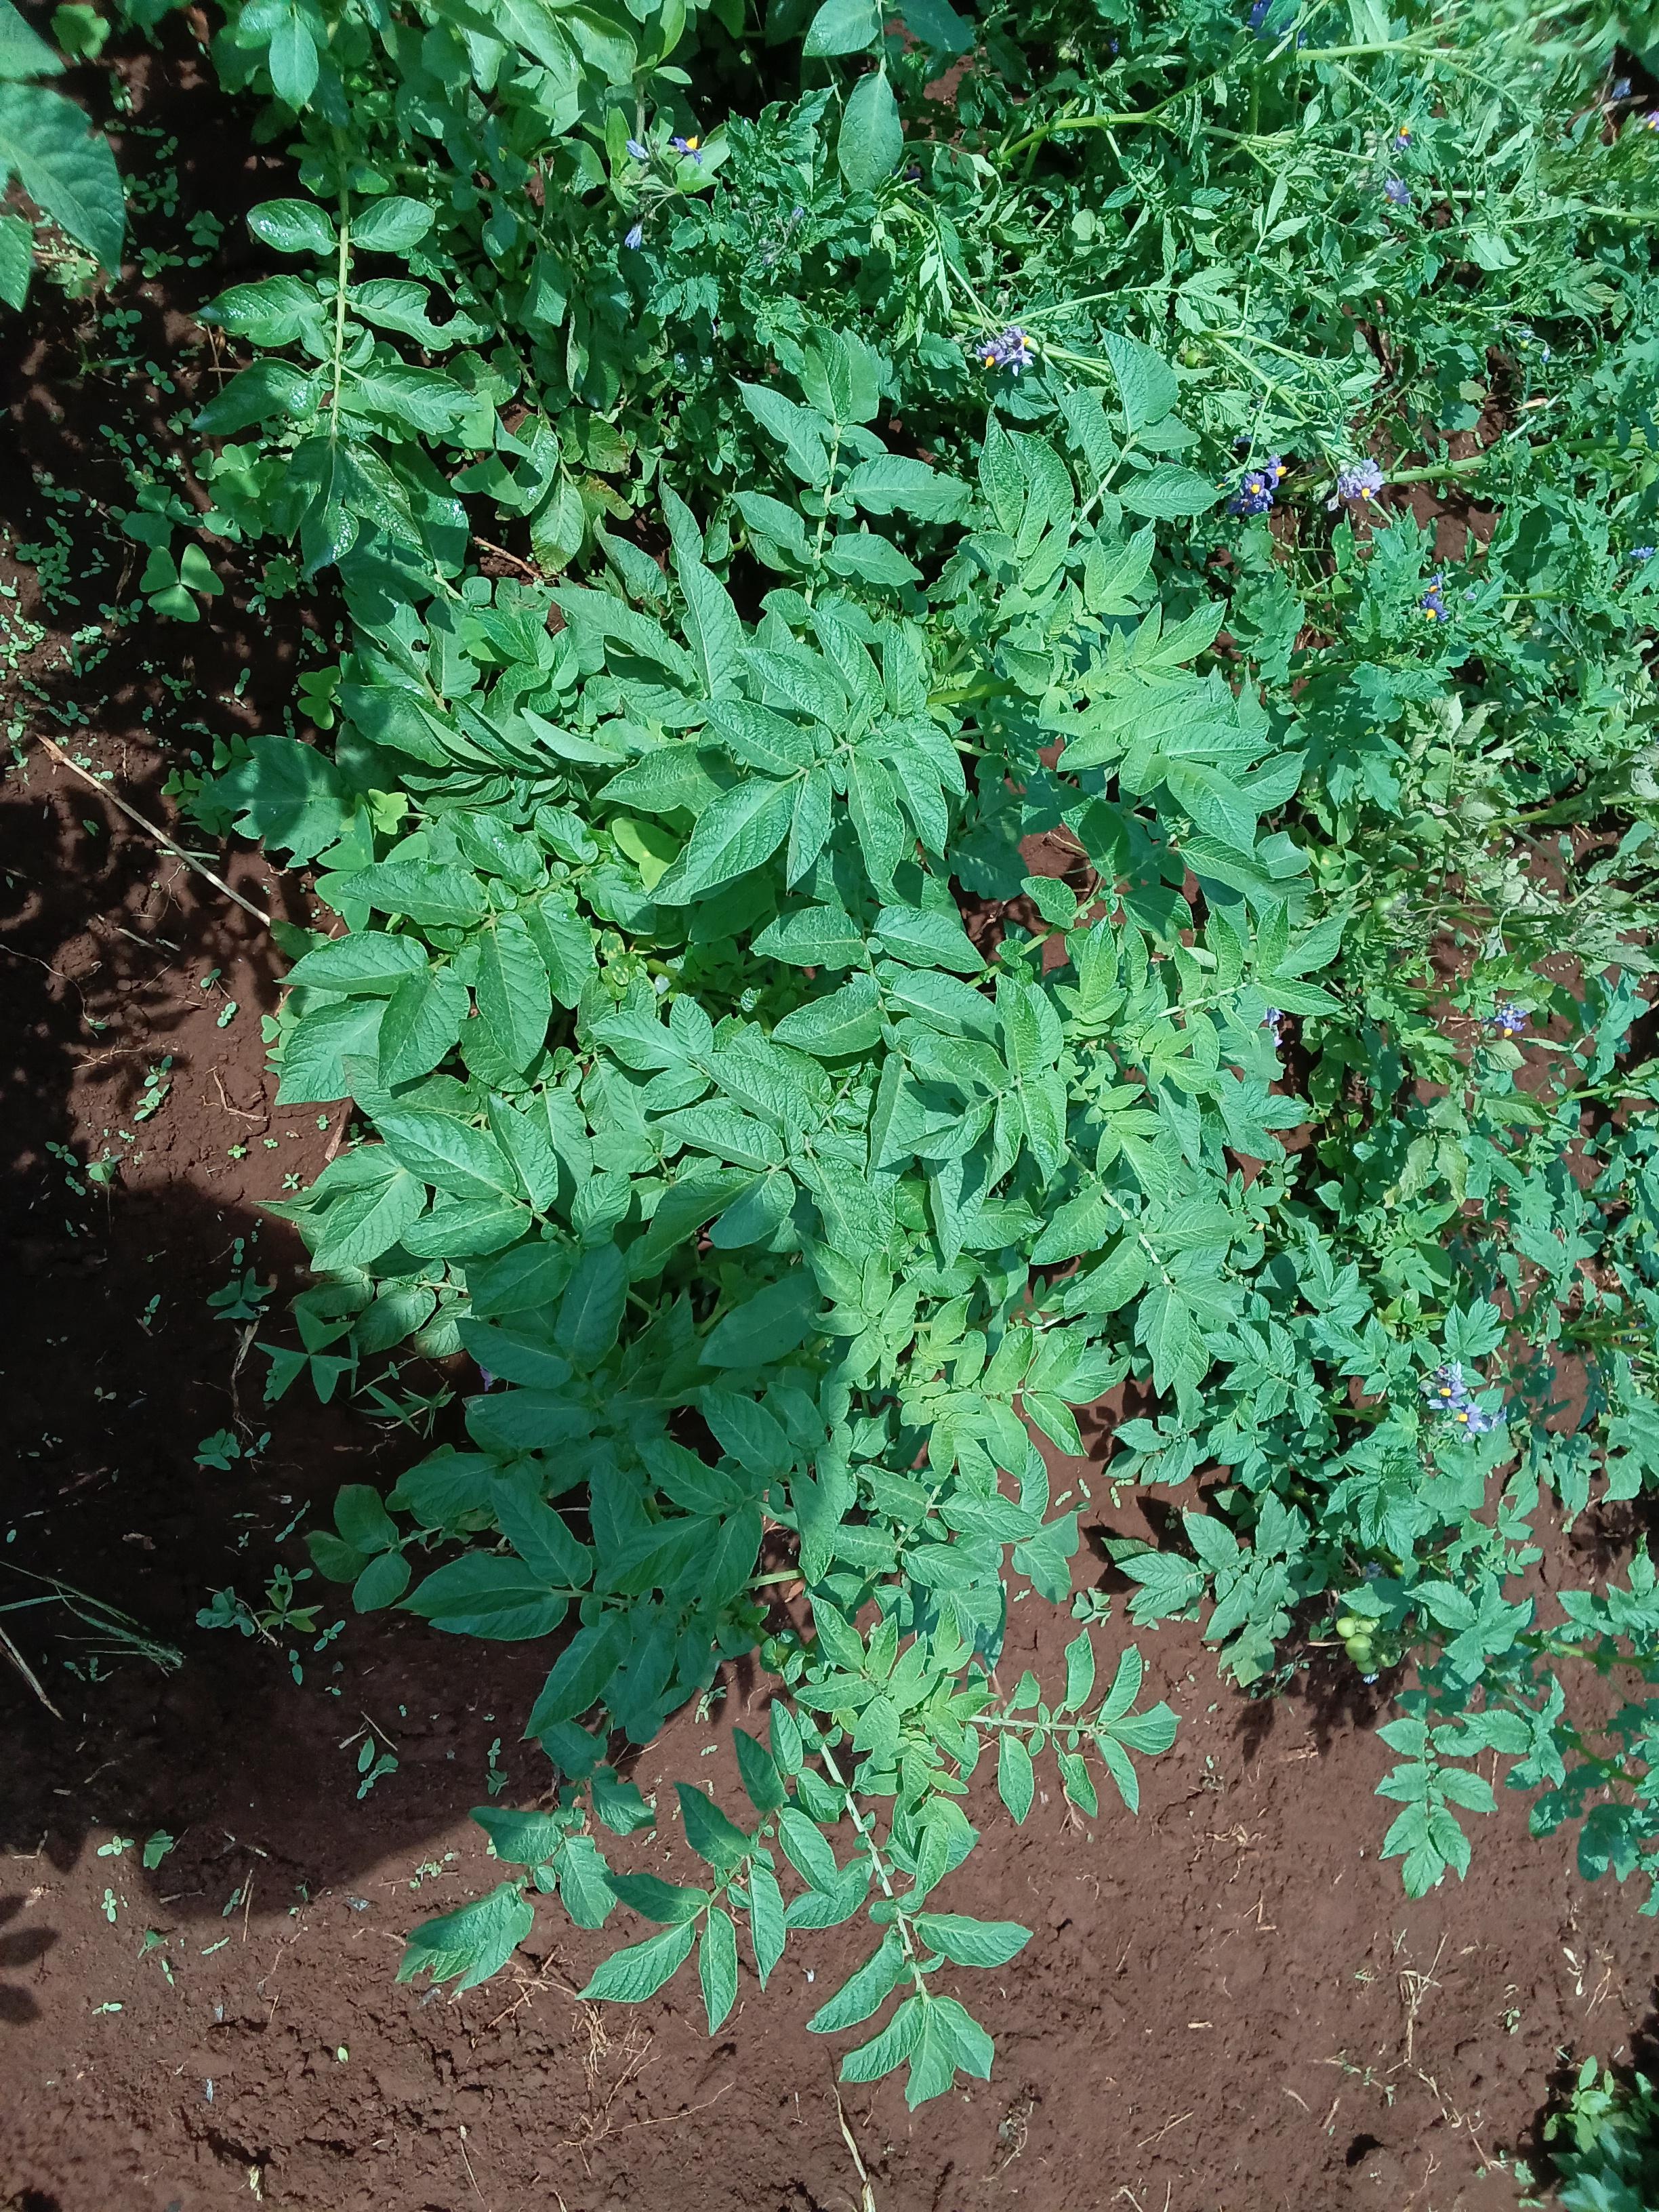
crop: potato
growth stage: flowering
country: Kenya
